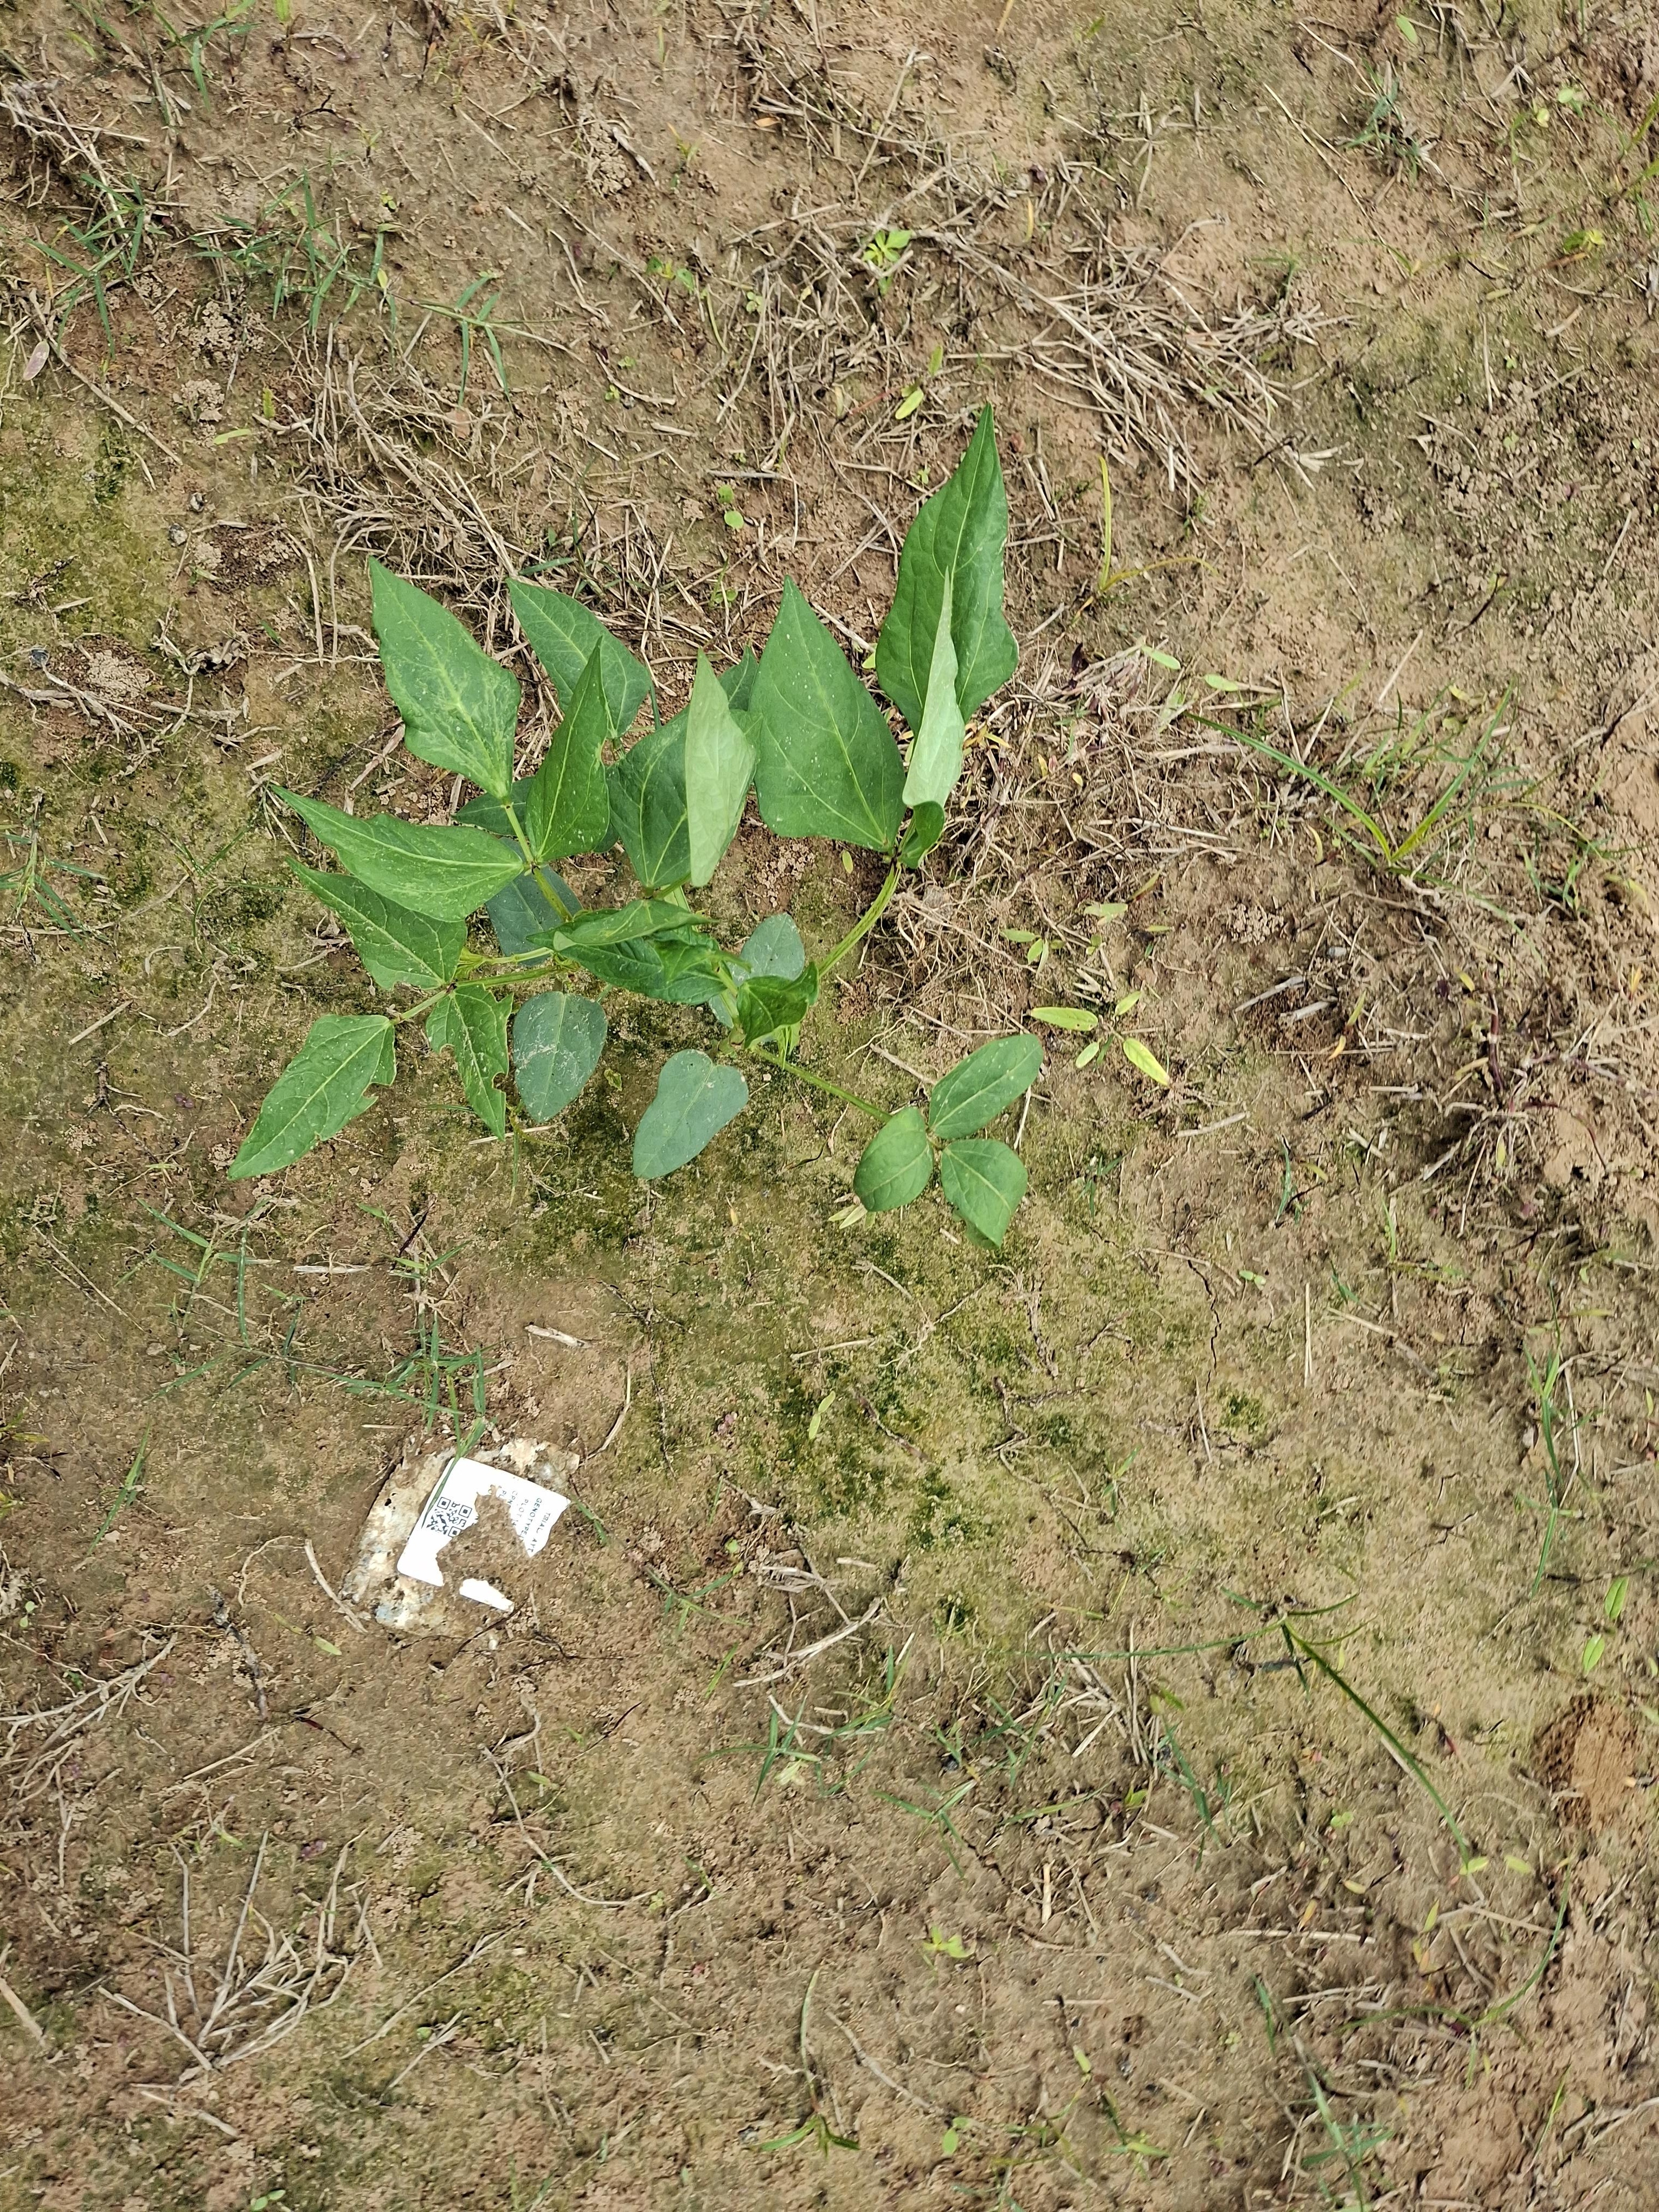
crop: cowpea
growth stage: emergence
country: Nigeria
